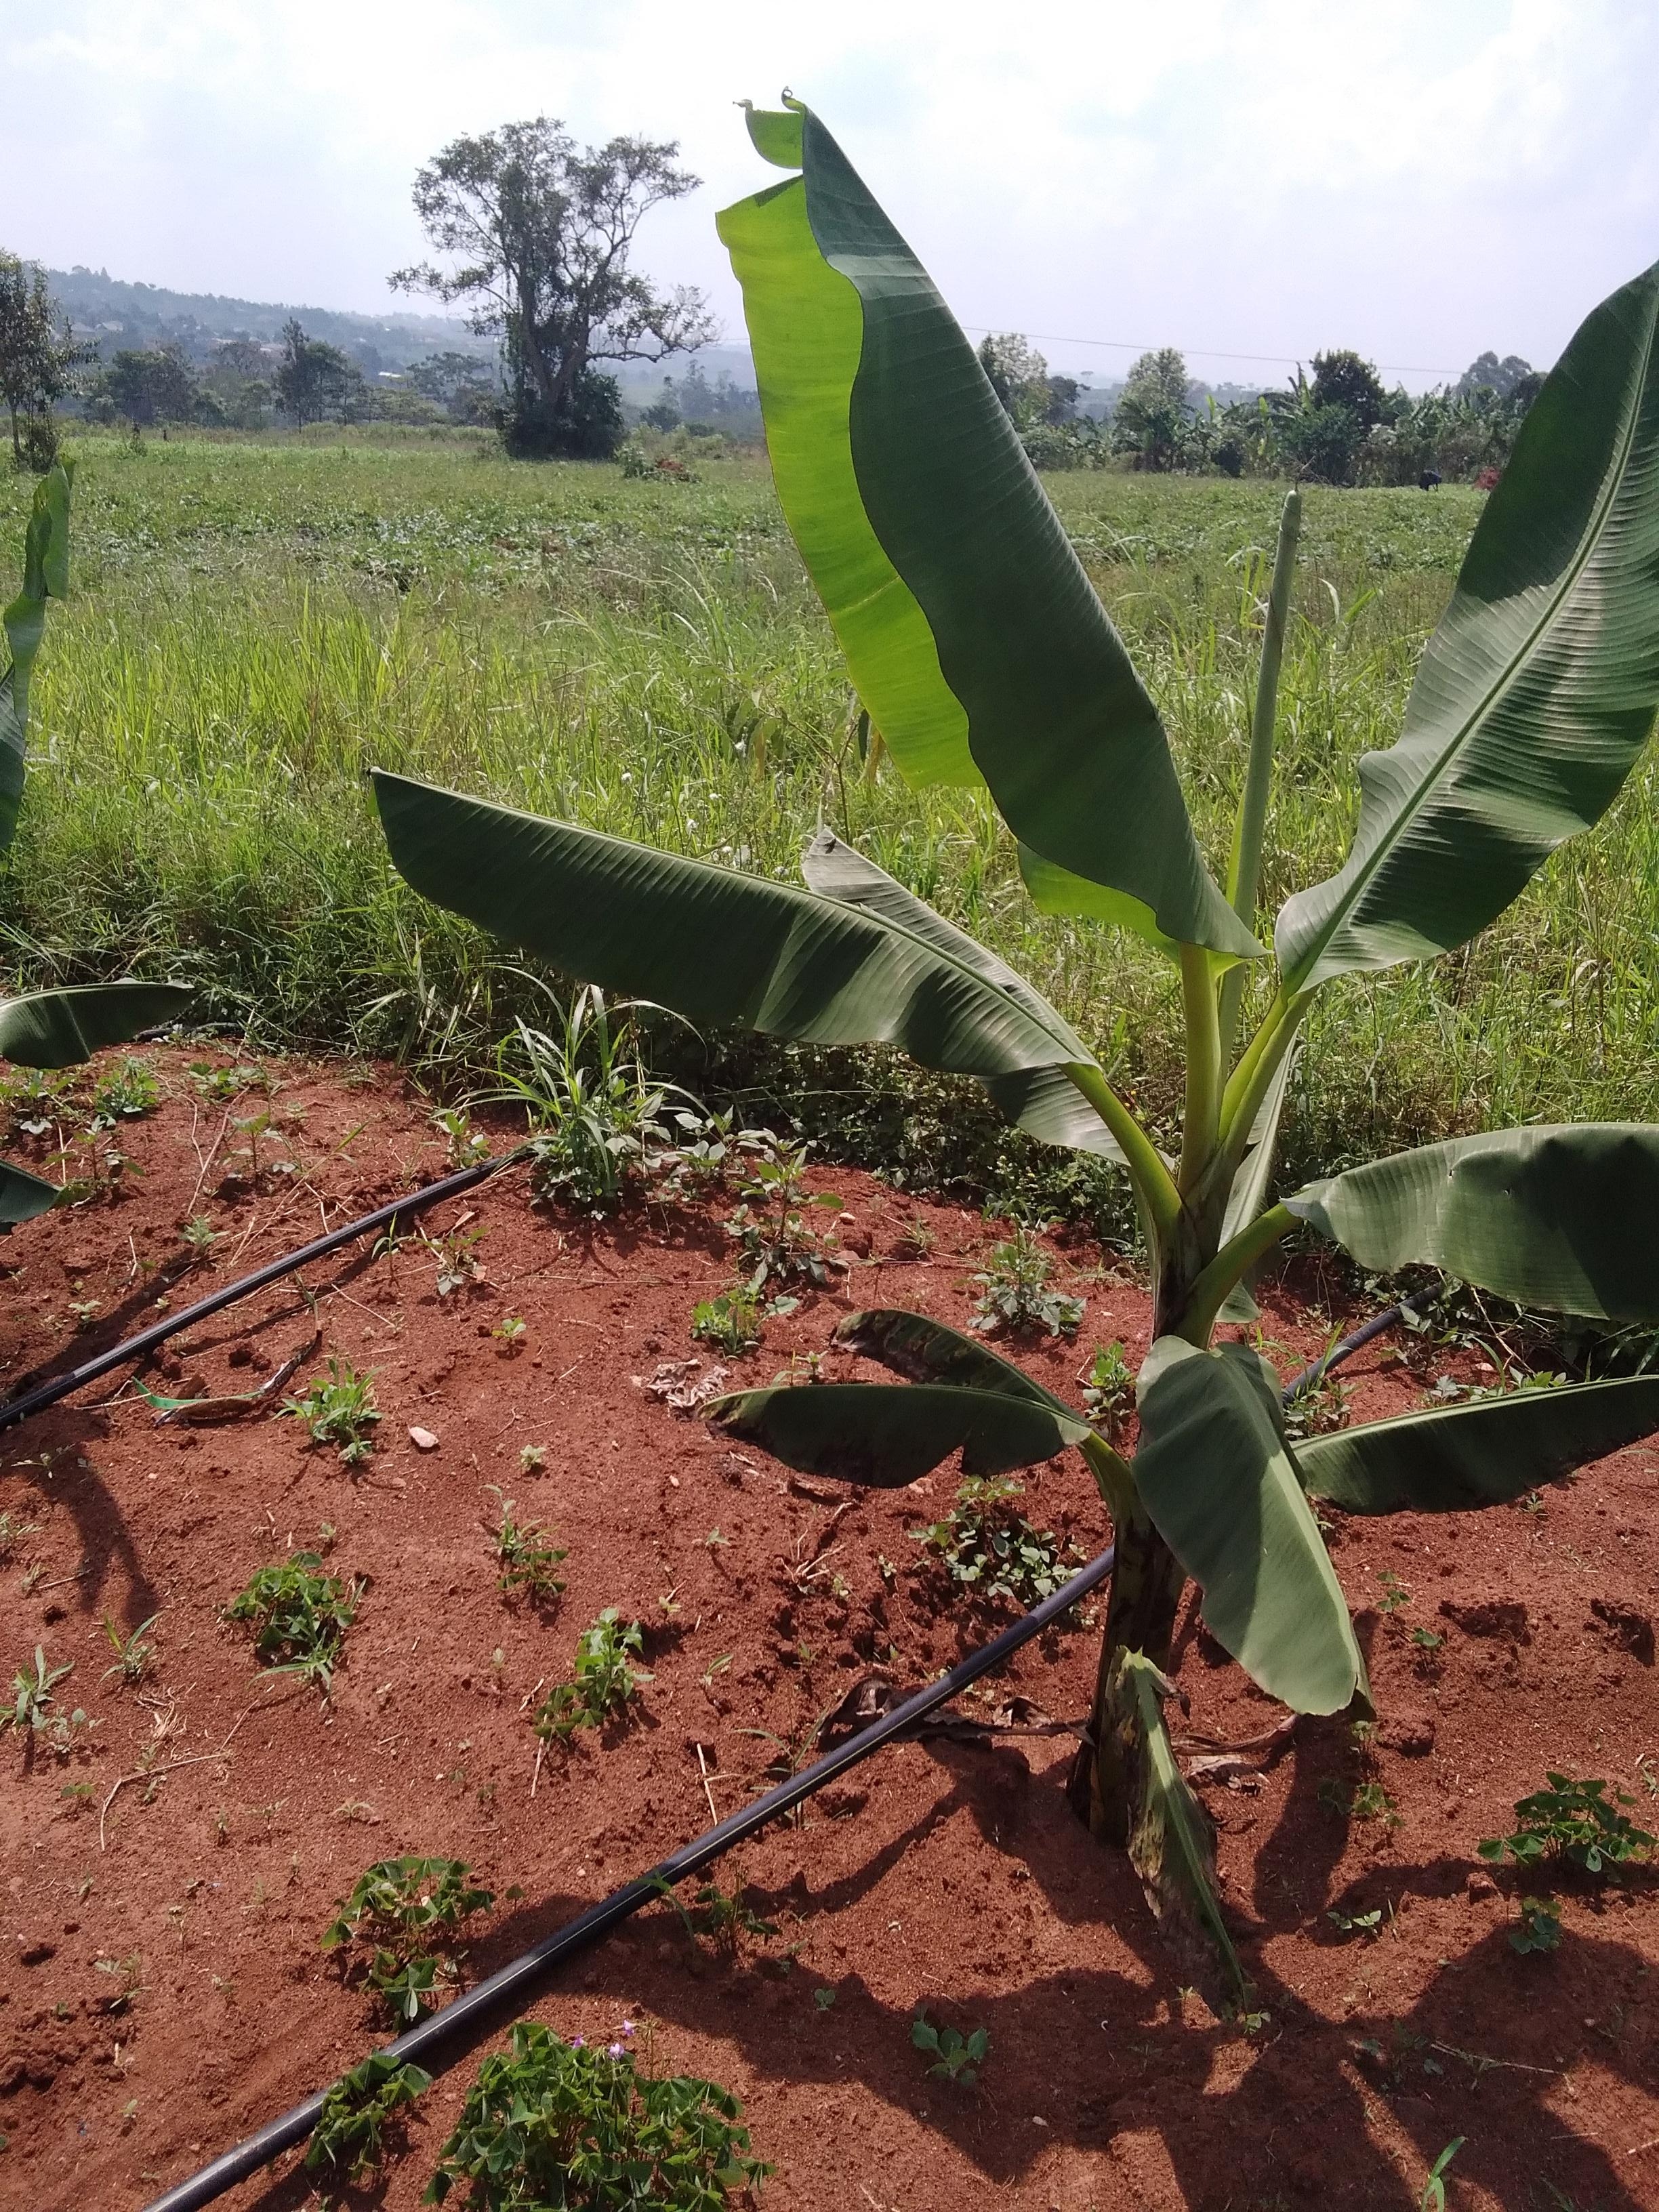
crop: banana
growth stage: vegetative
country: Uganda
